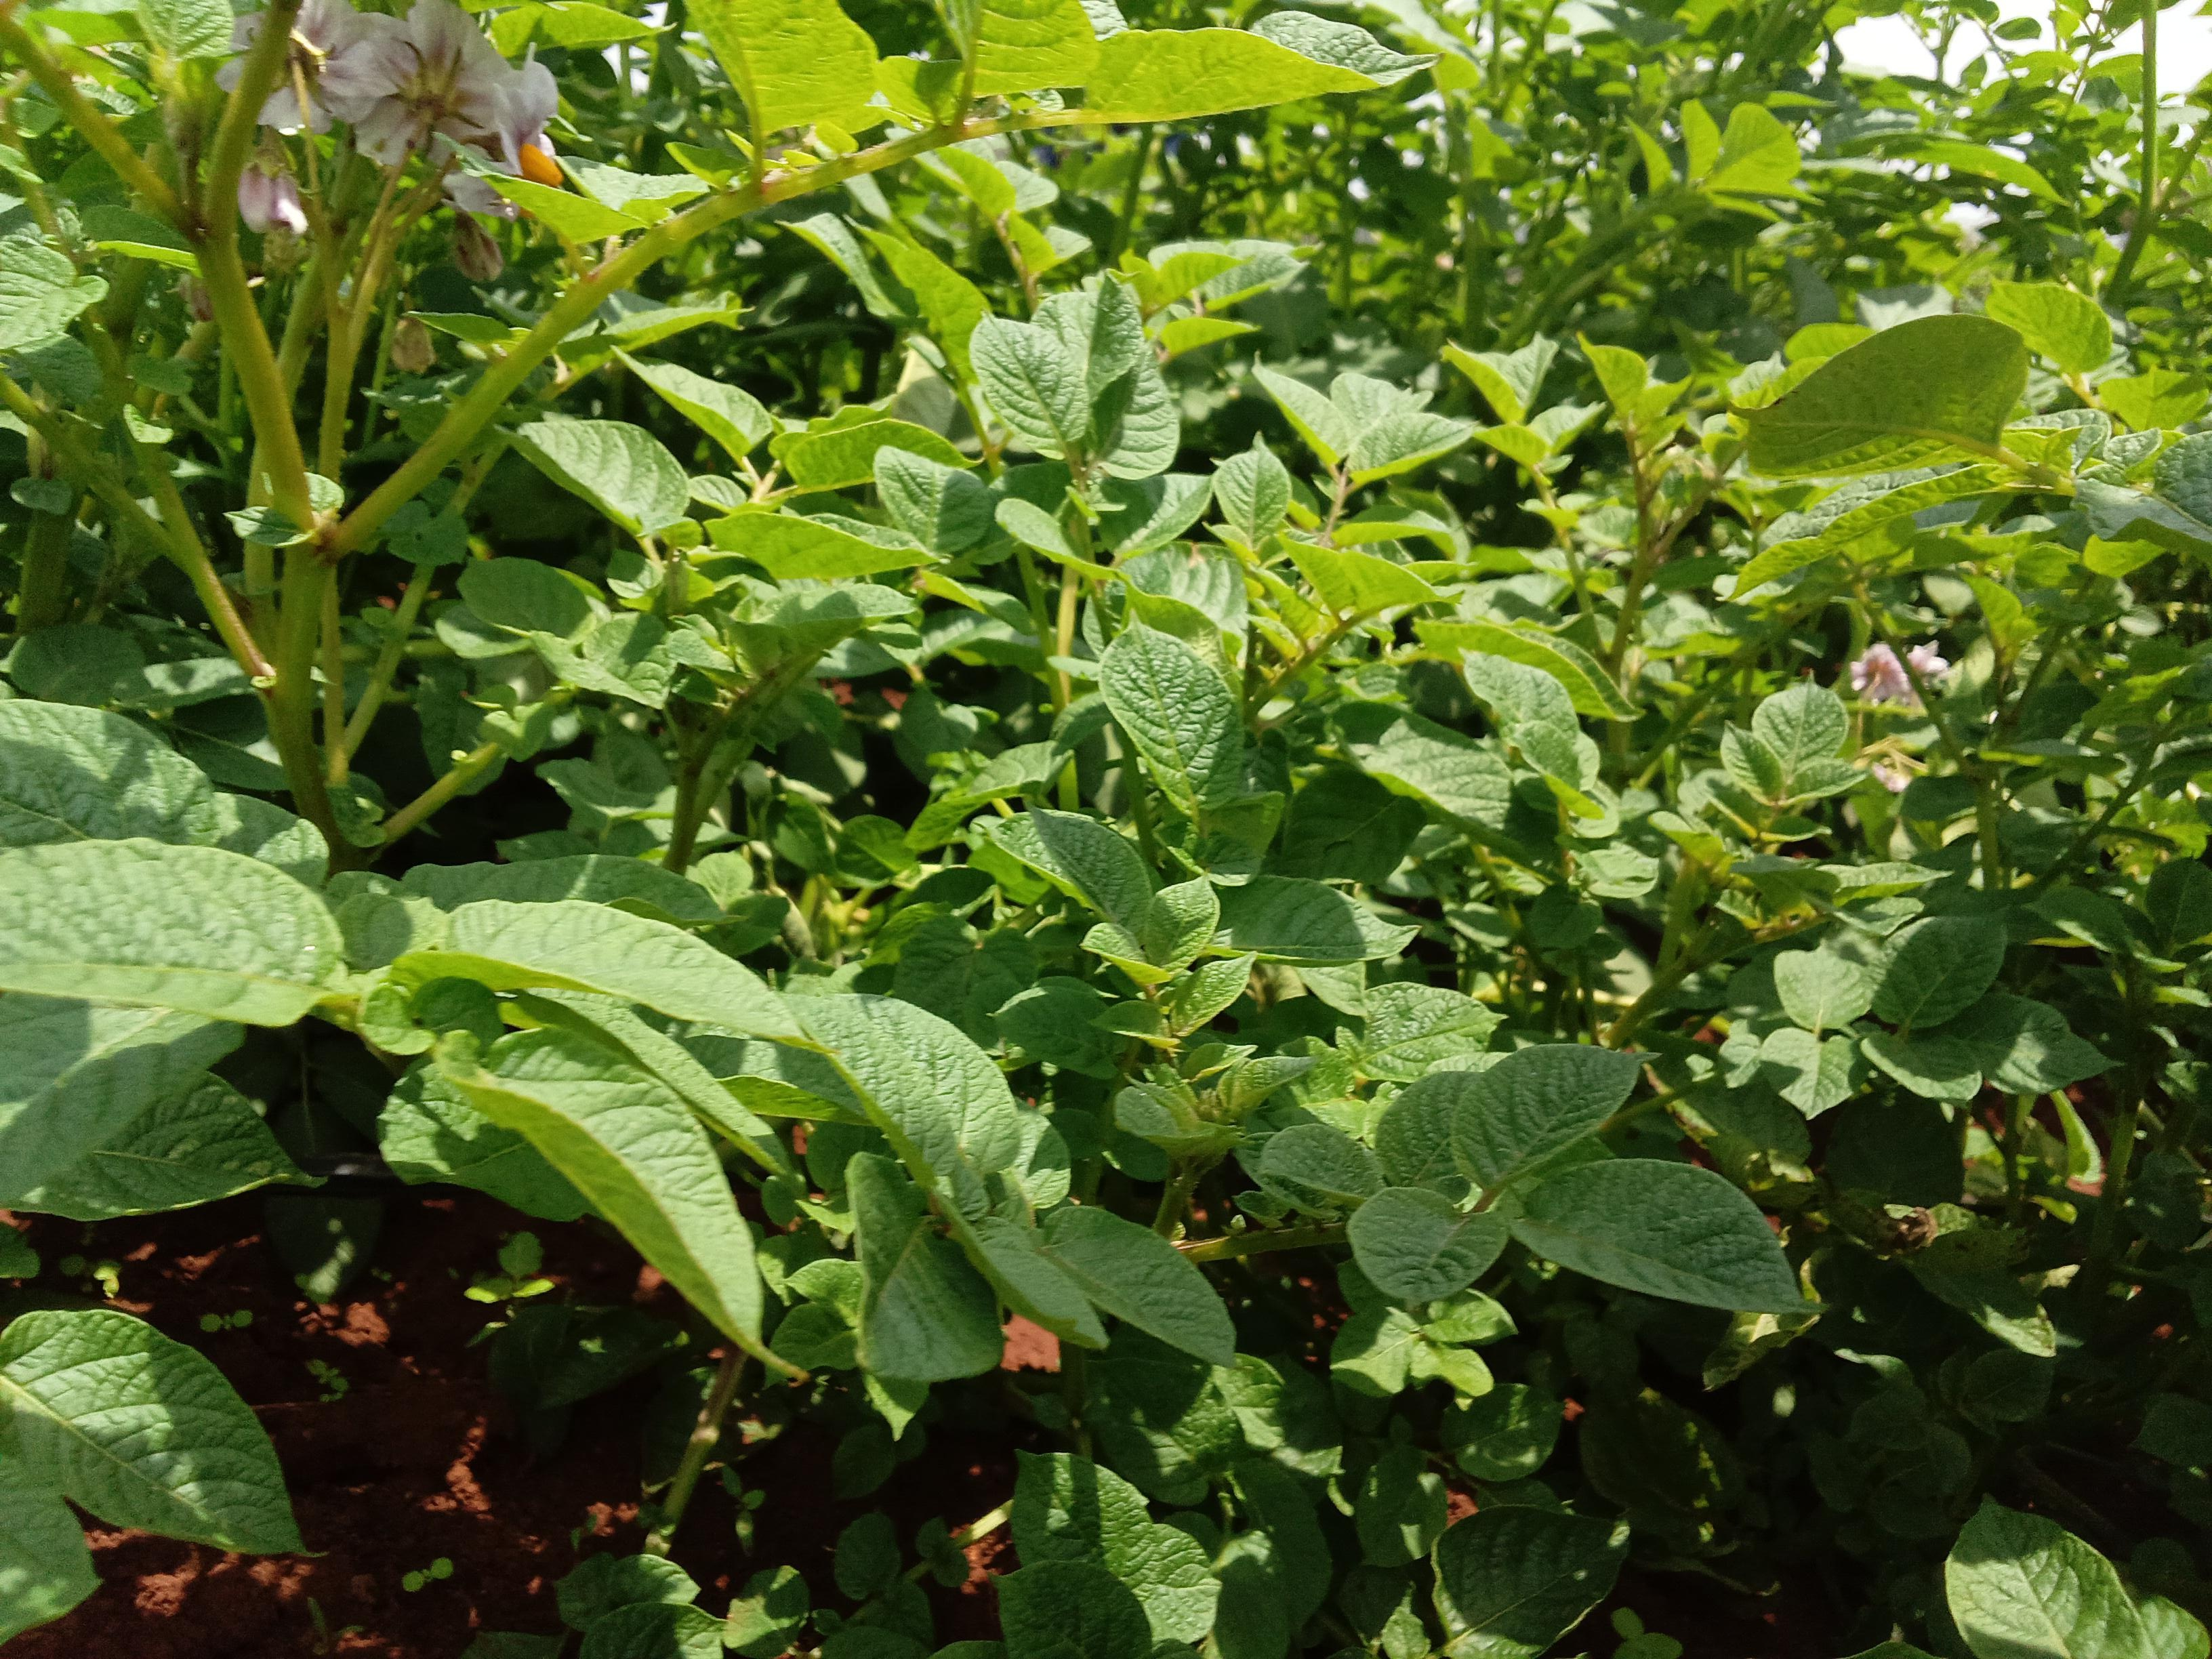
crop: potato
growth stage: vegetative
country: Kenya
